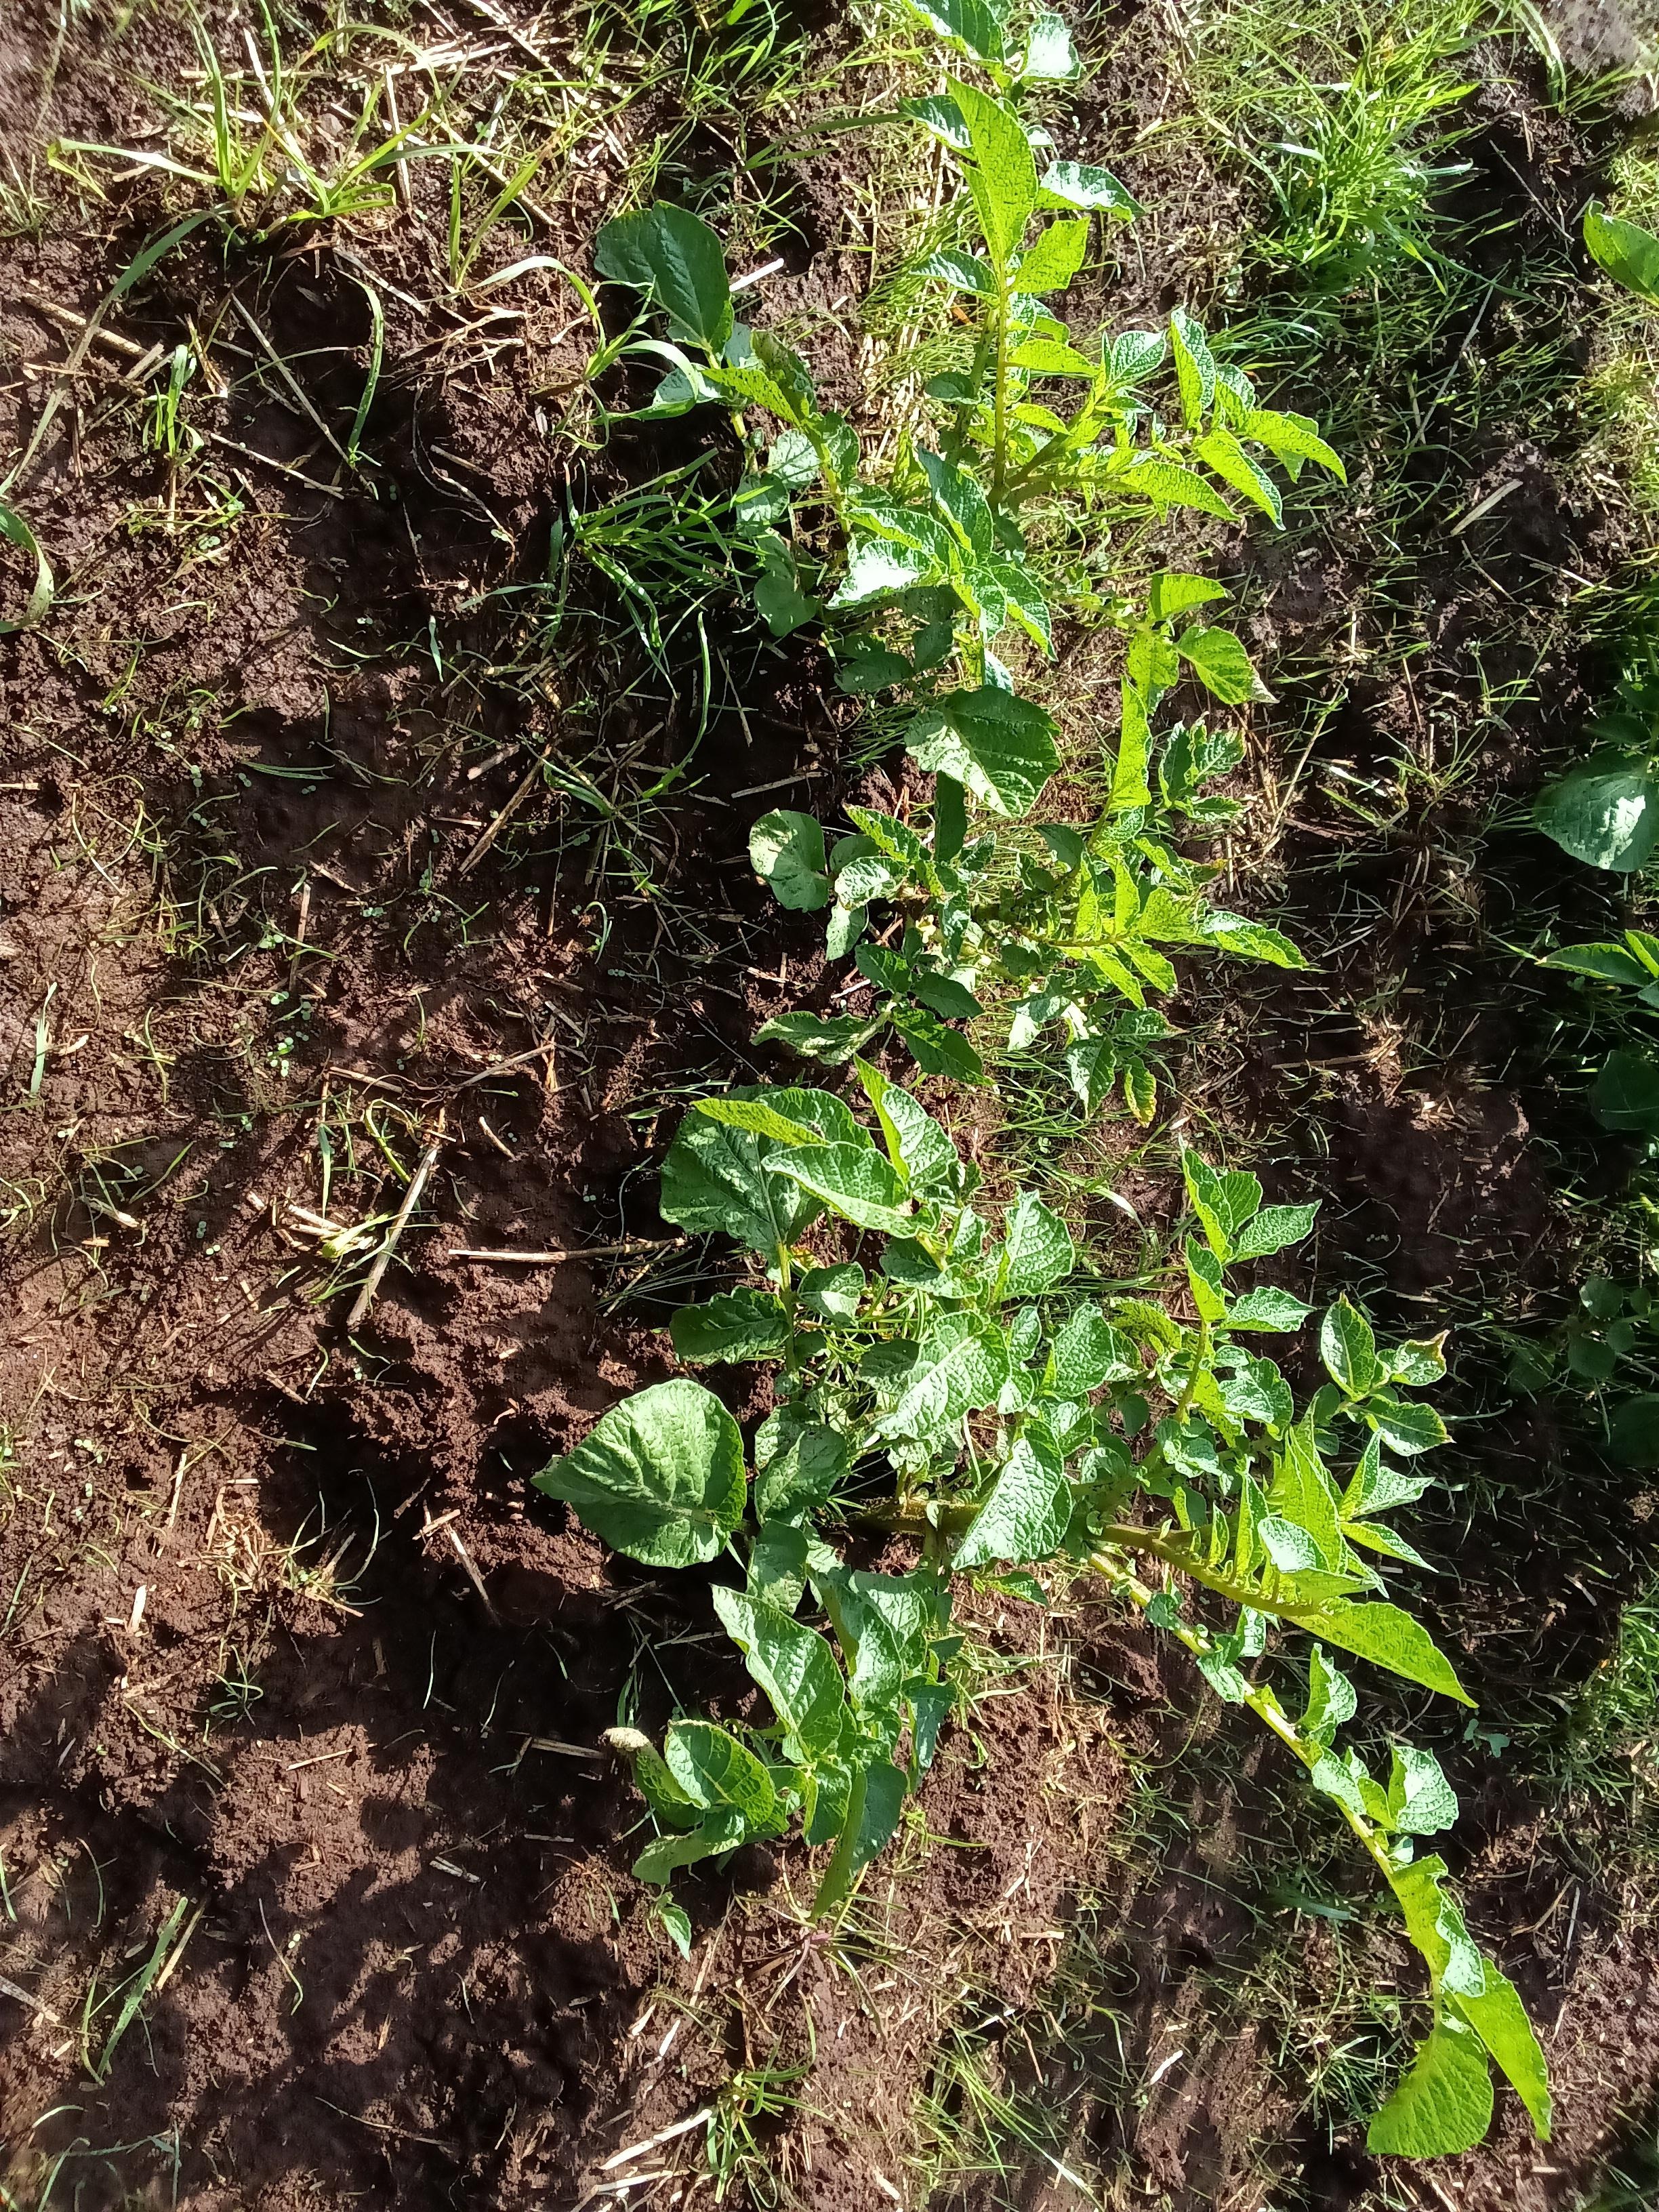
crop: potato
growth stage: vegetative
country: Kenya
